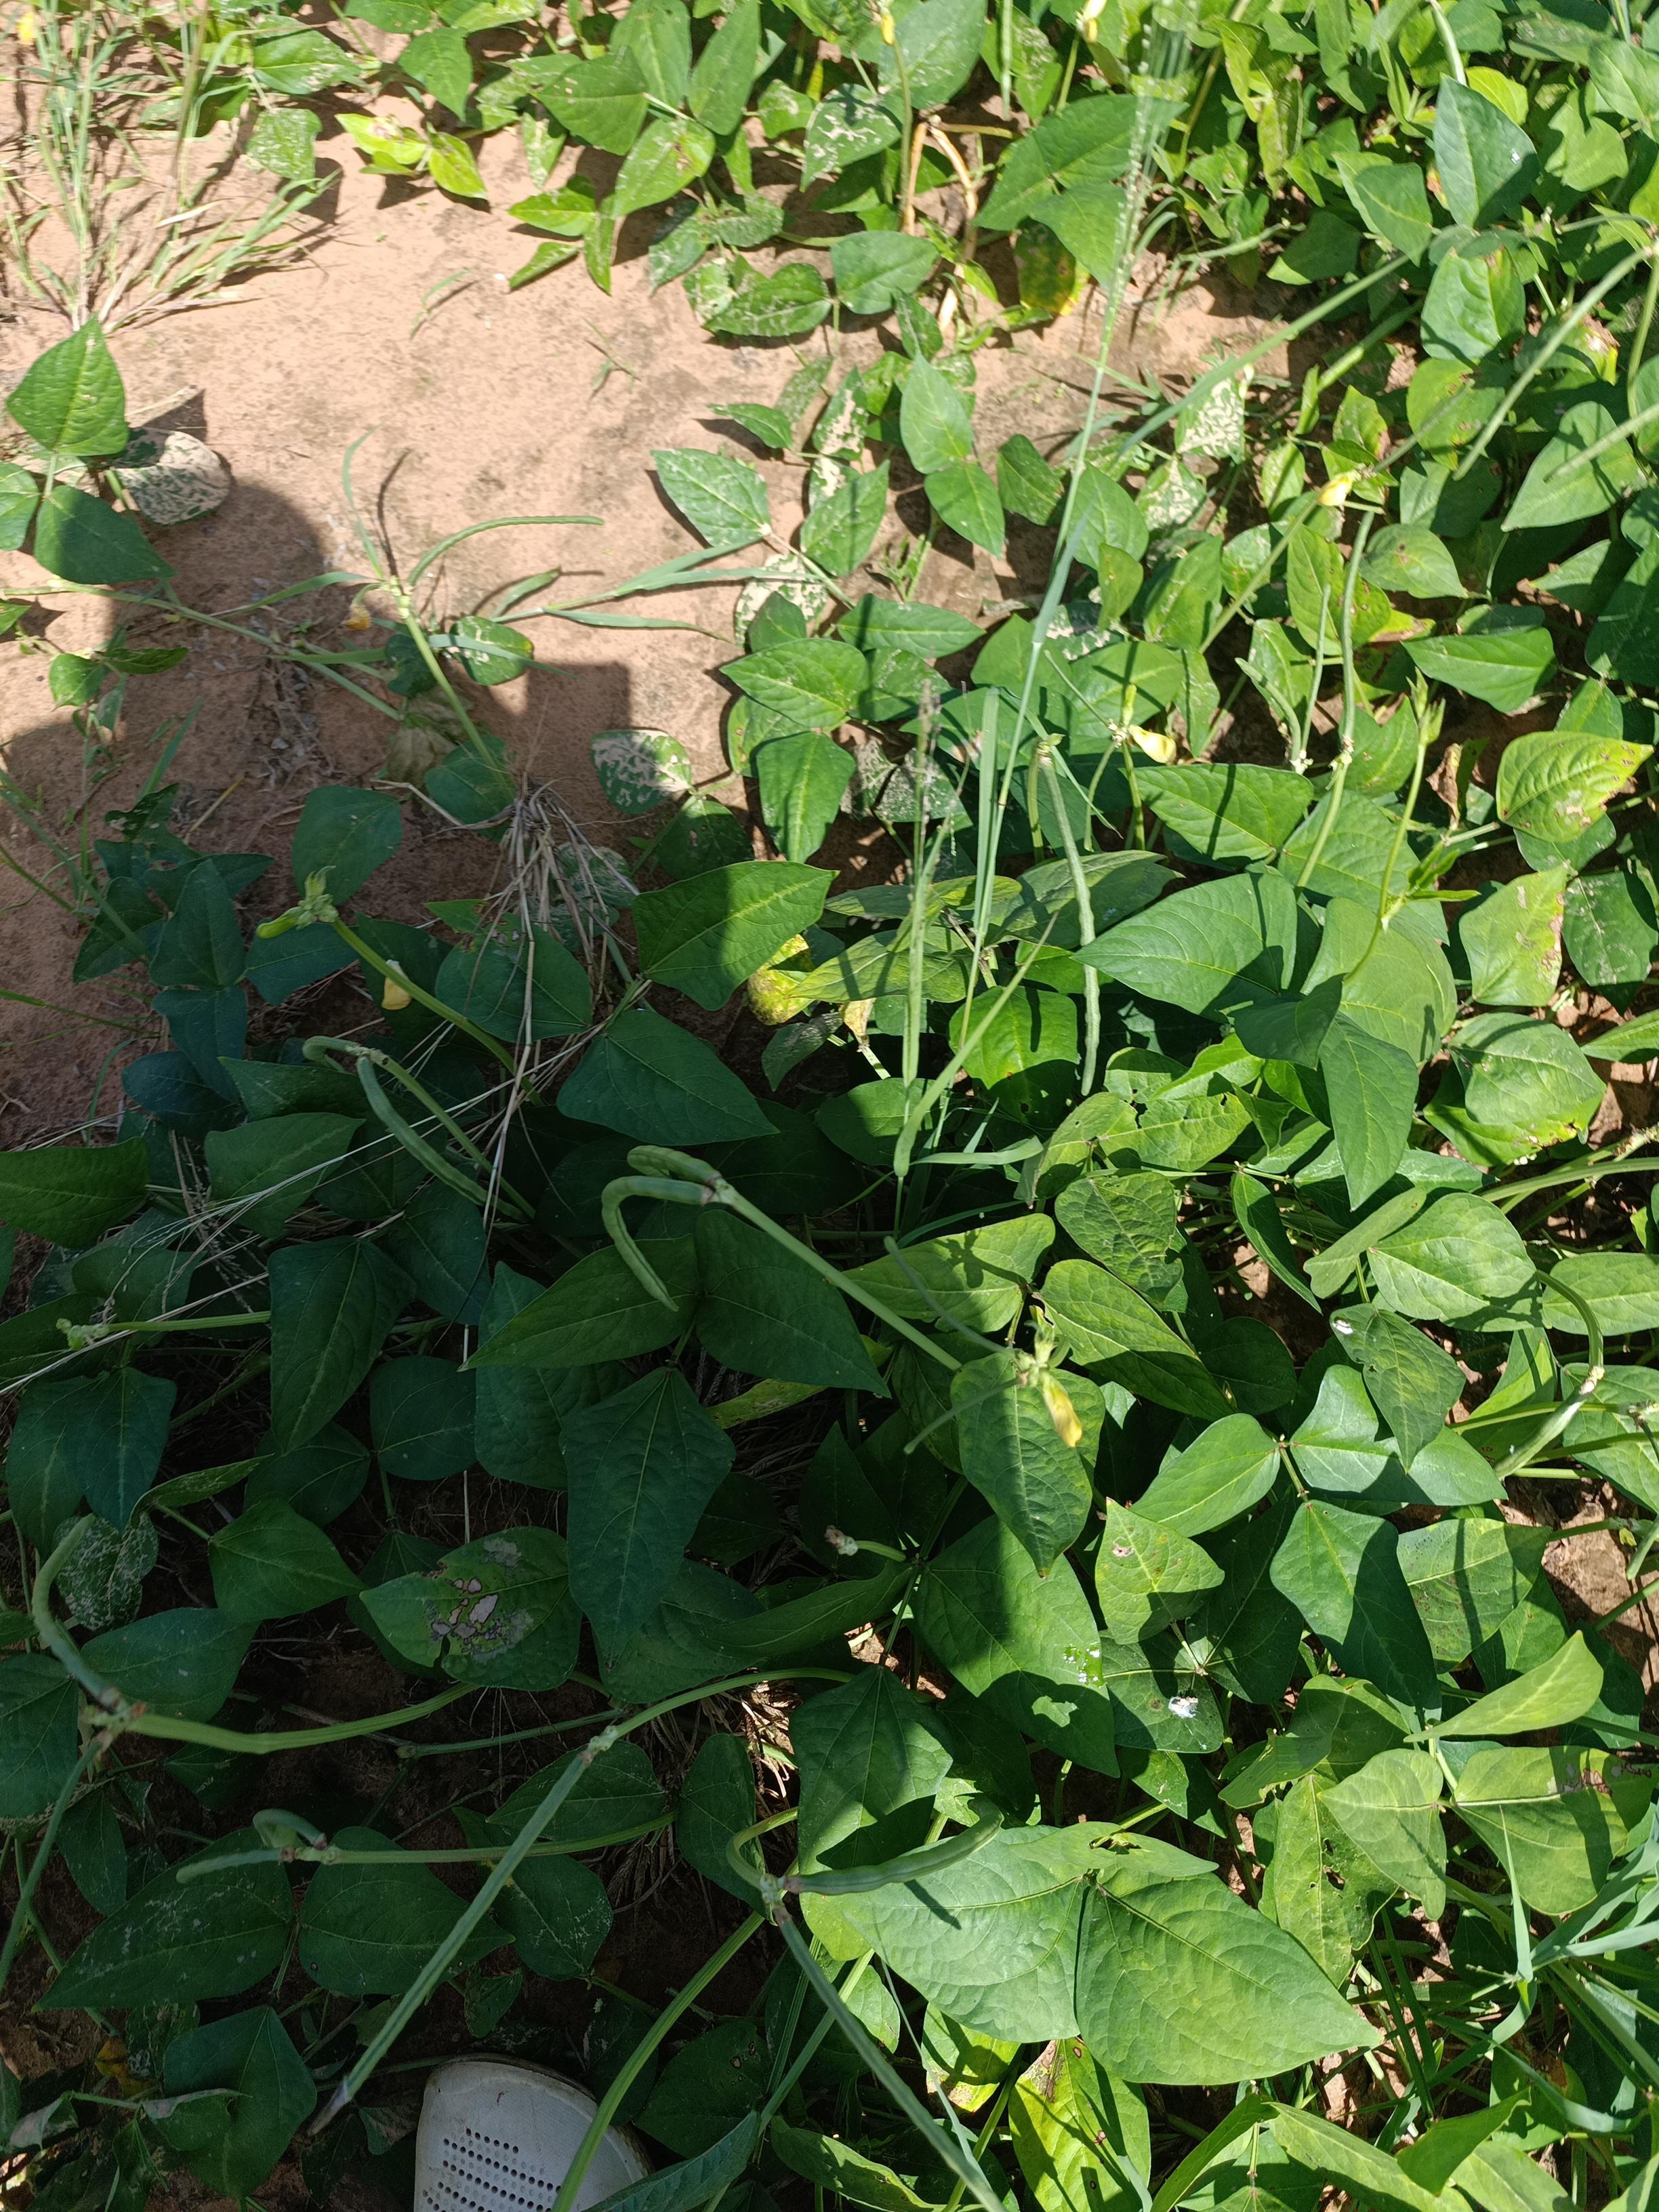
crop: cowpea
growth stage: maturity
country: Nigeria
